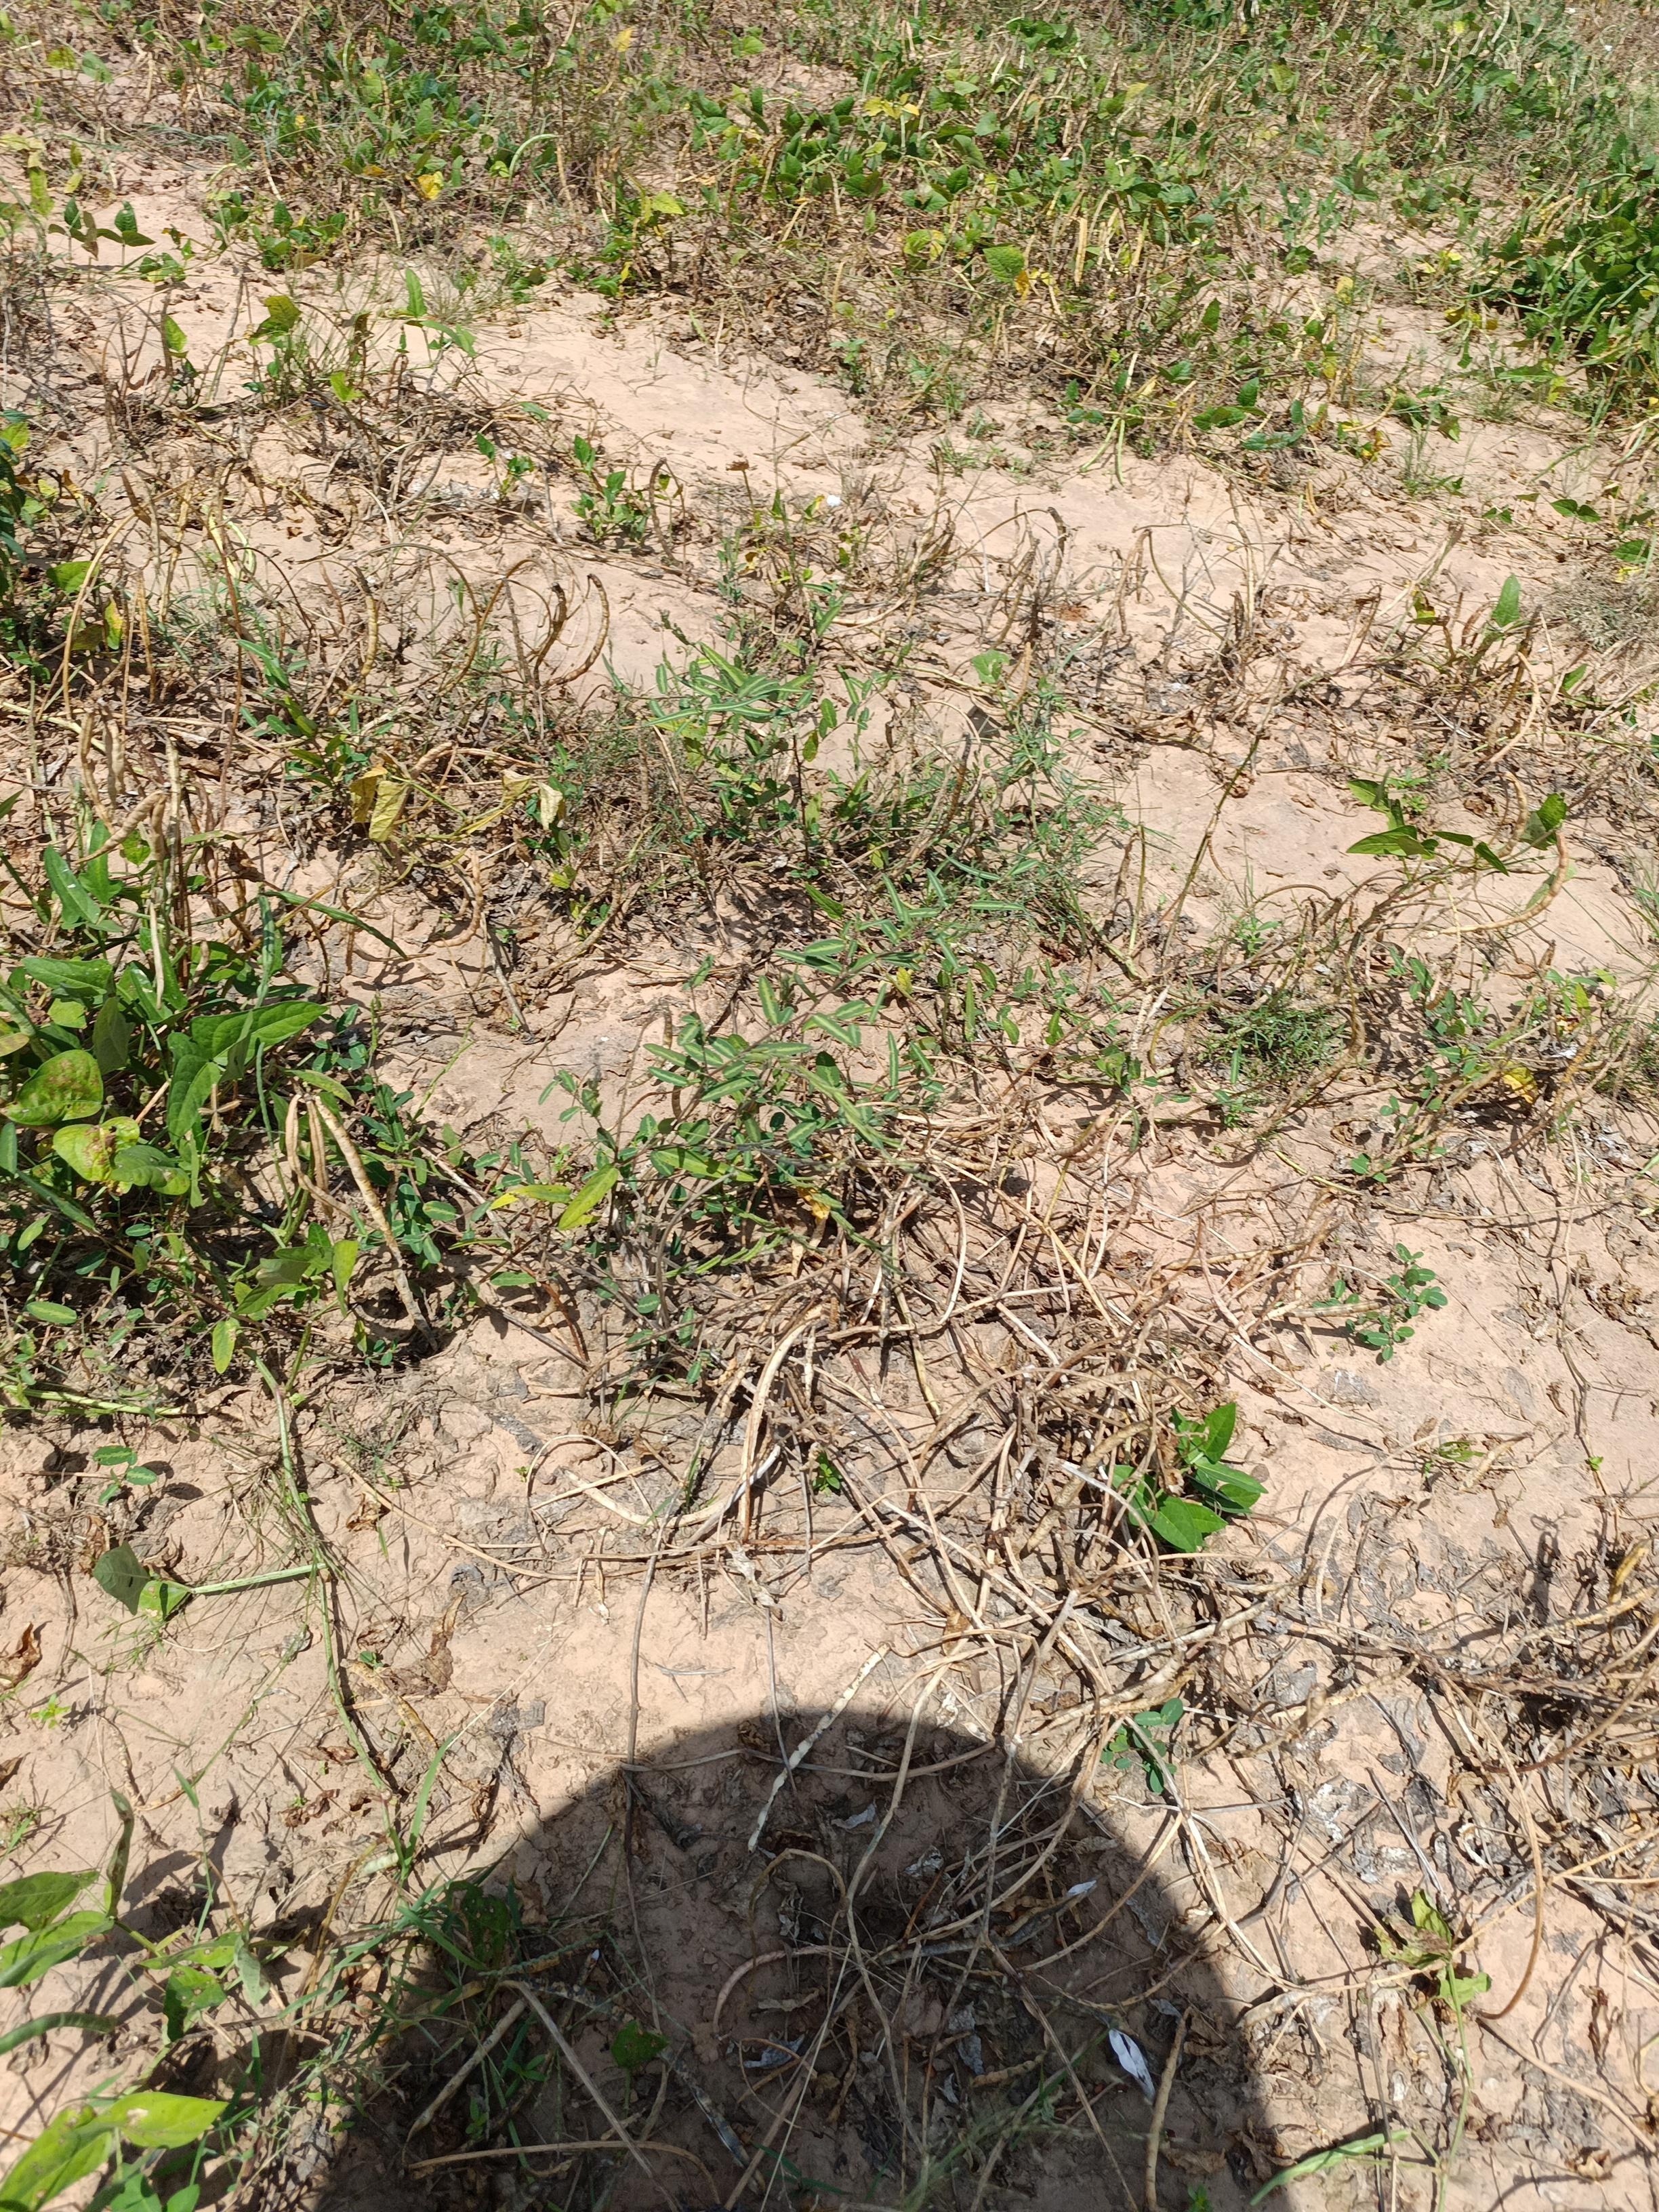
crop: cowpea
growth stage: maturity
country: Nigeria
